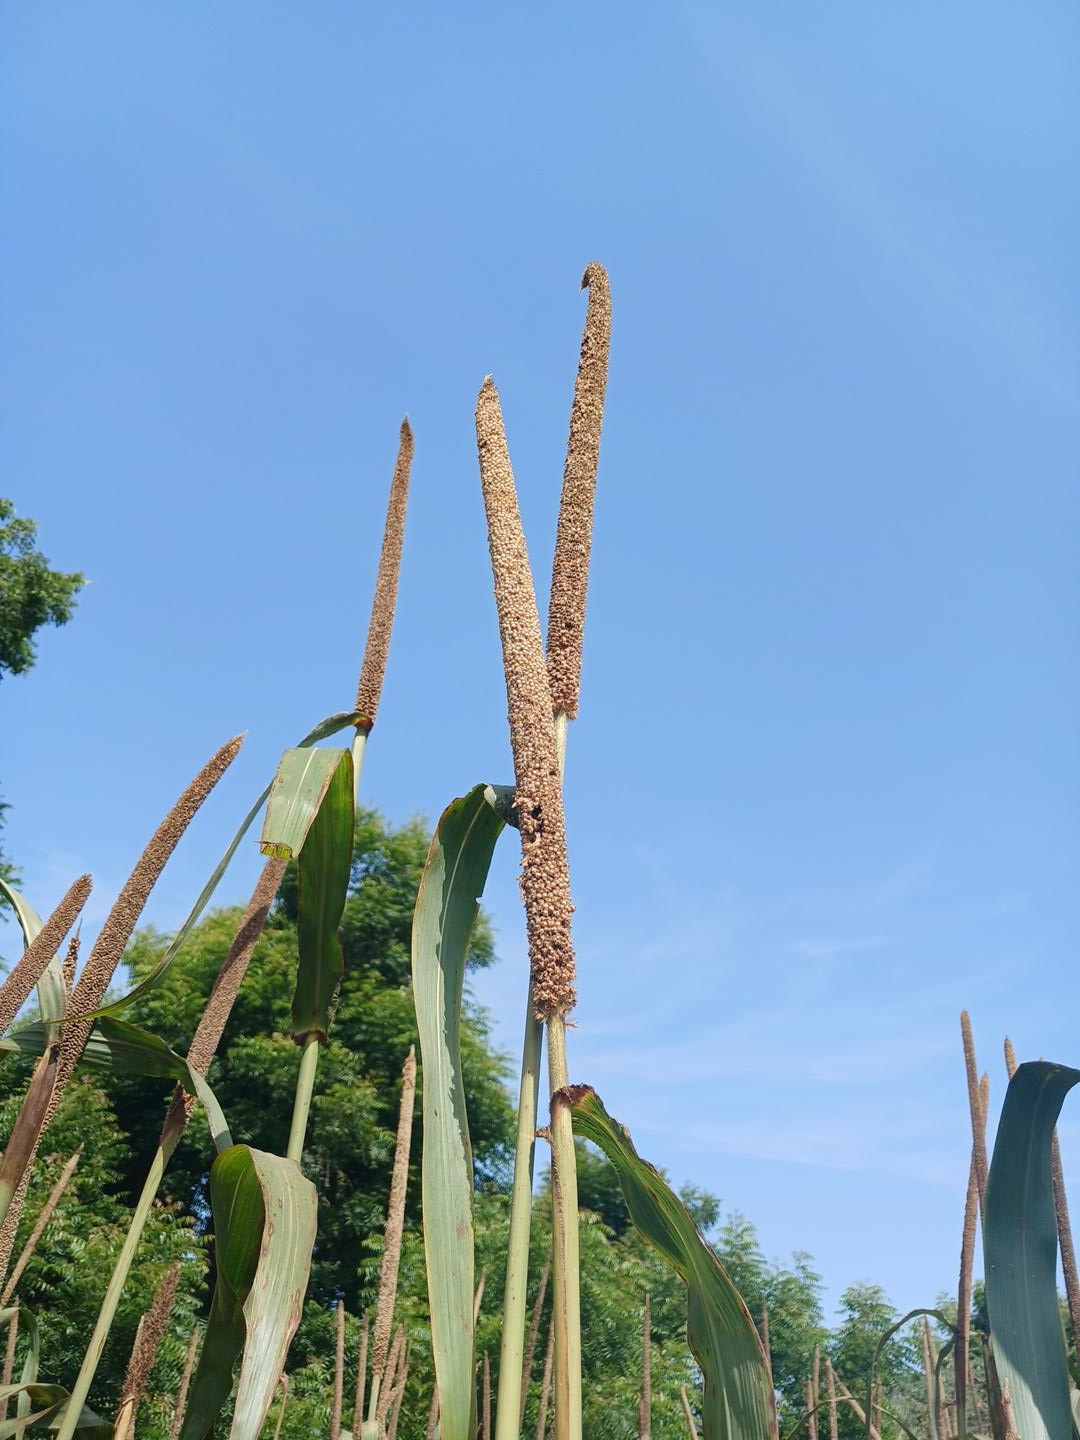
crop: pearl millet
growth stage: maturity
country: Senegal
